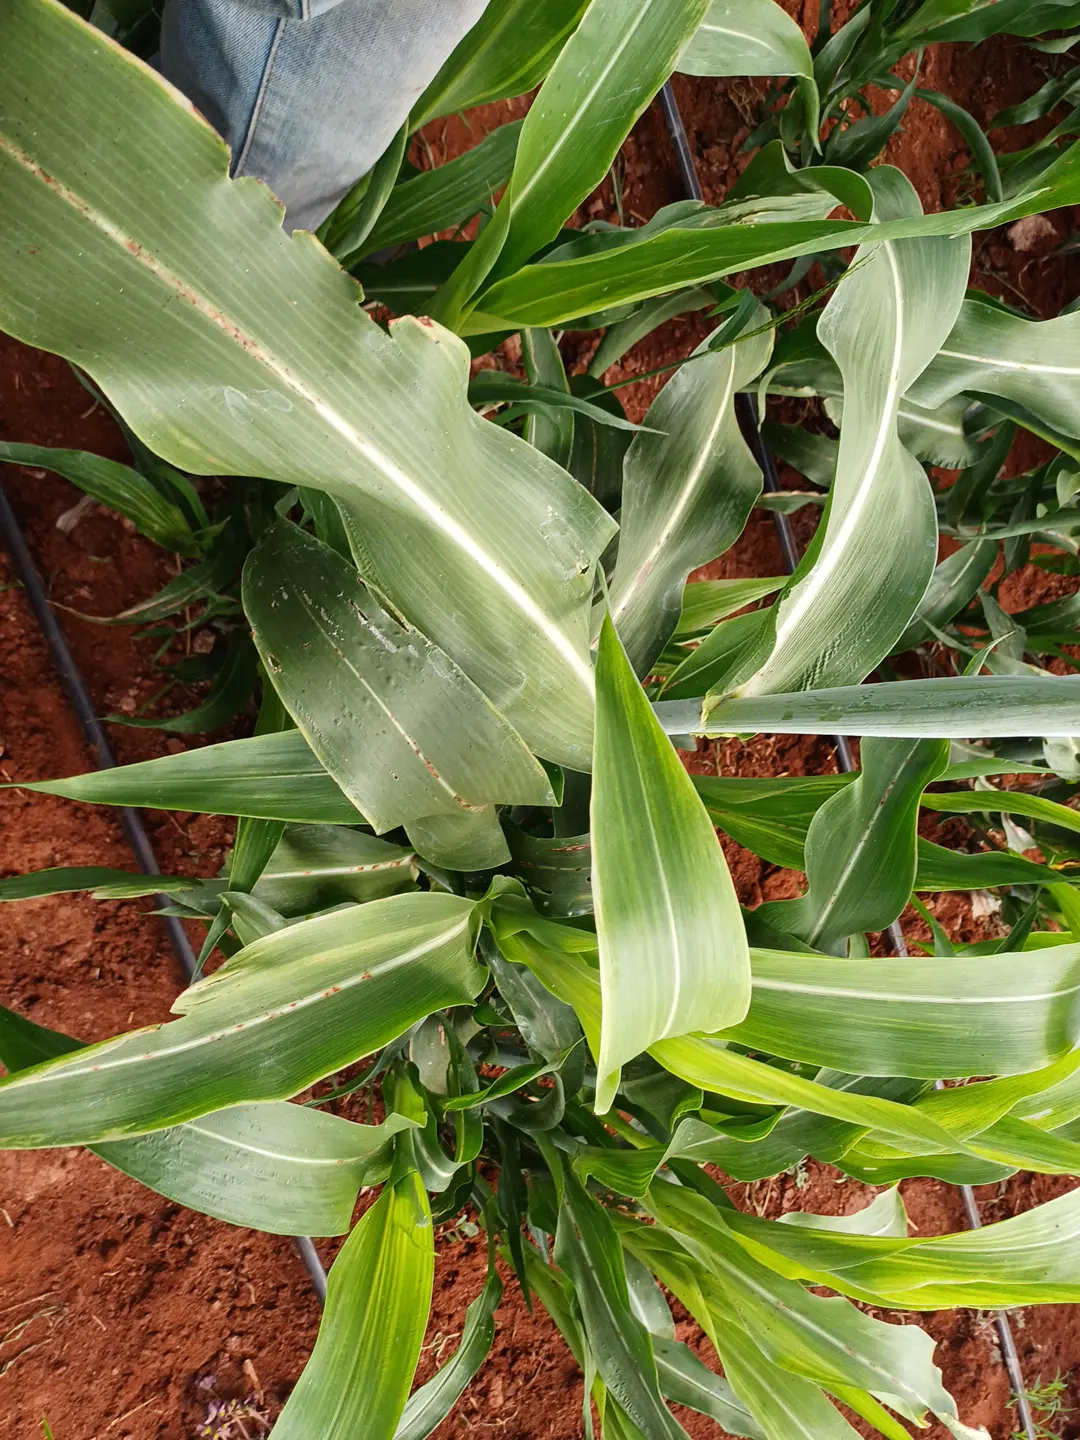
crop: sorghum
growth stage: heading tuber
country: Kenya
